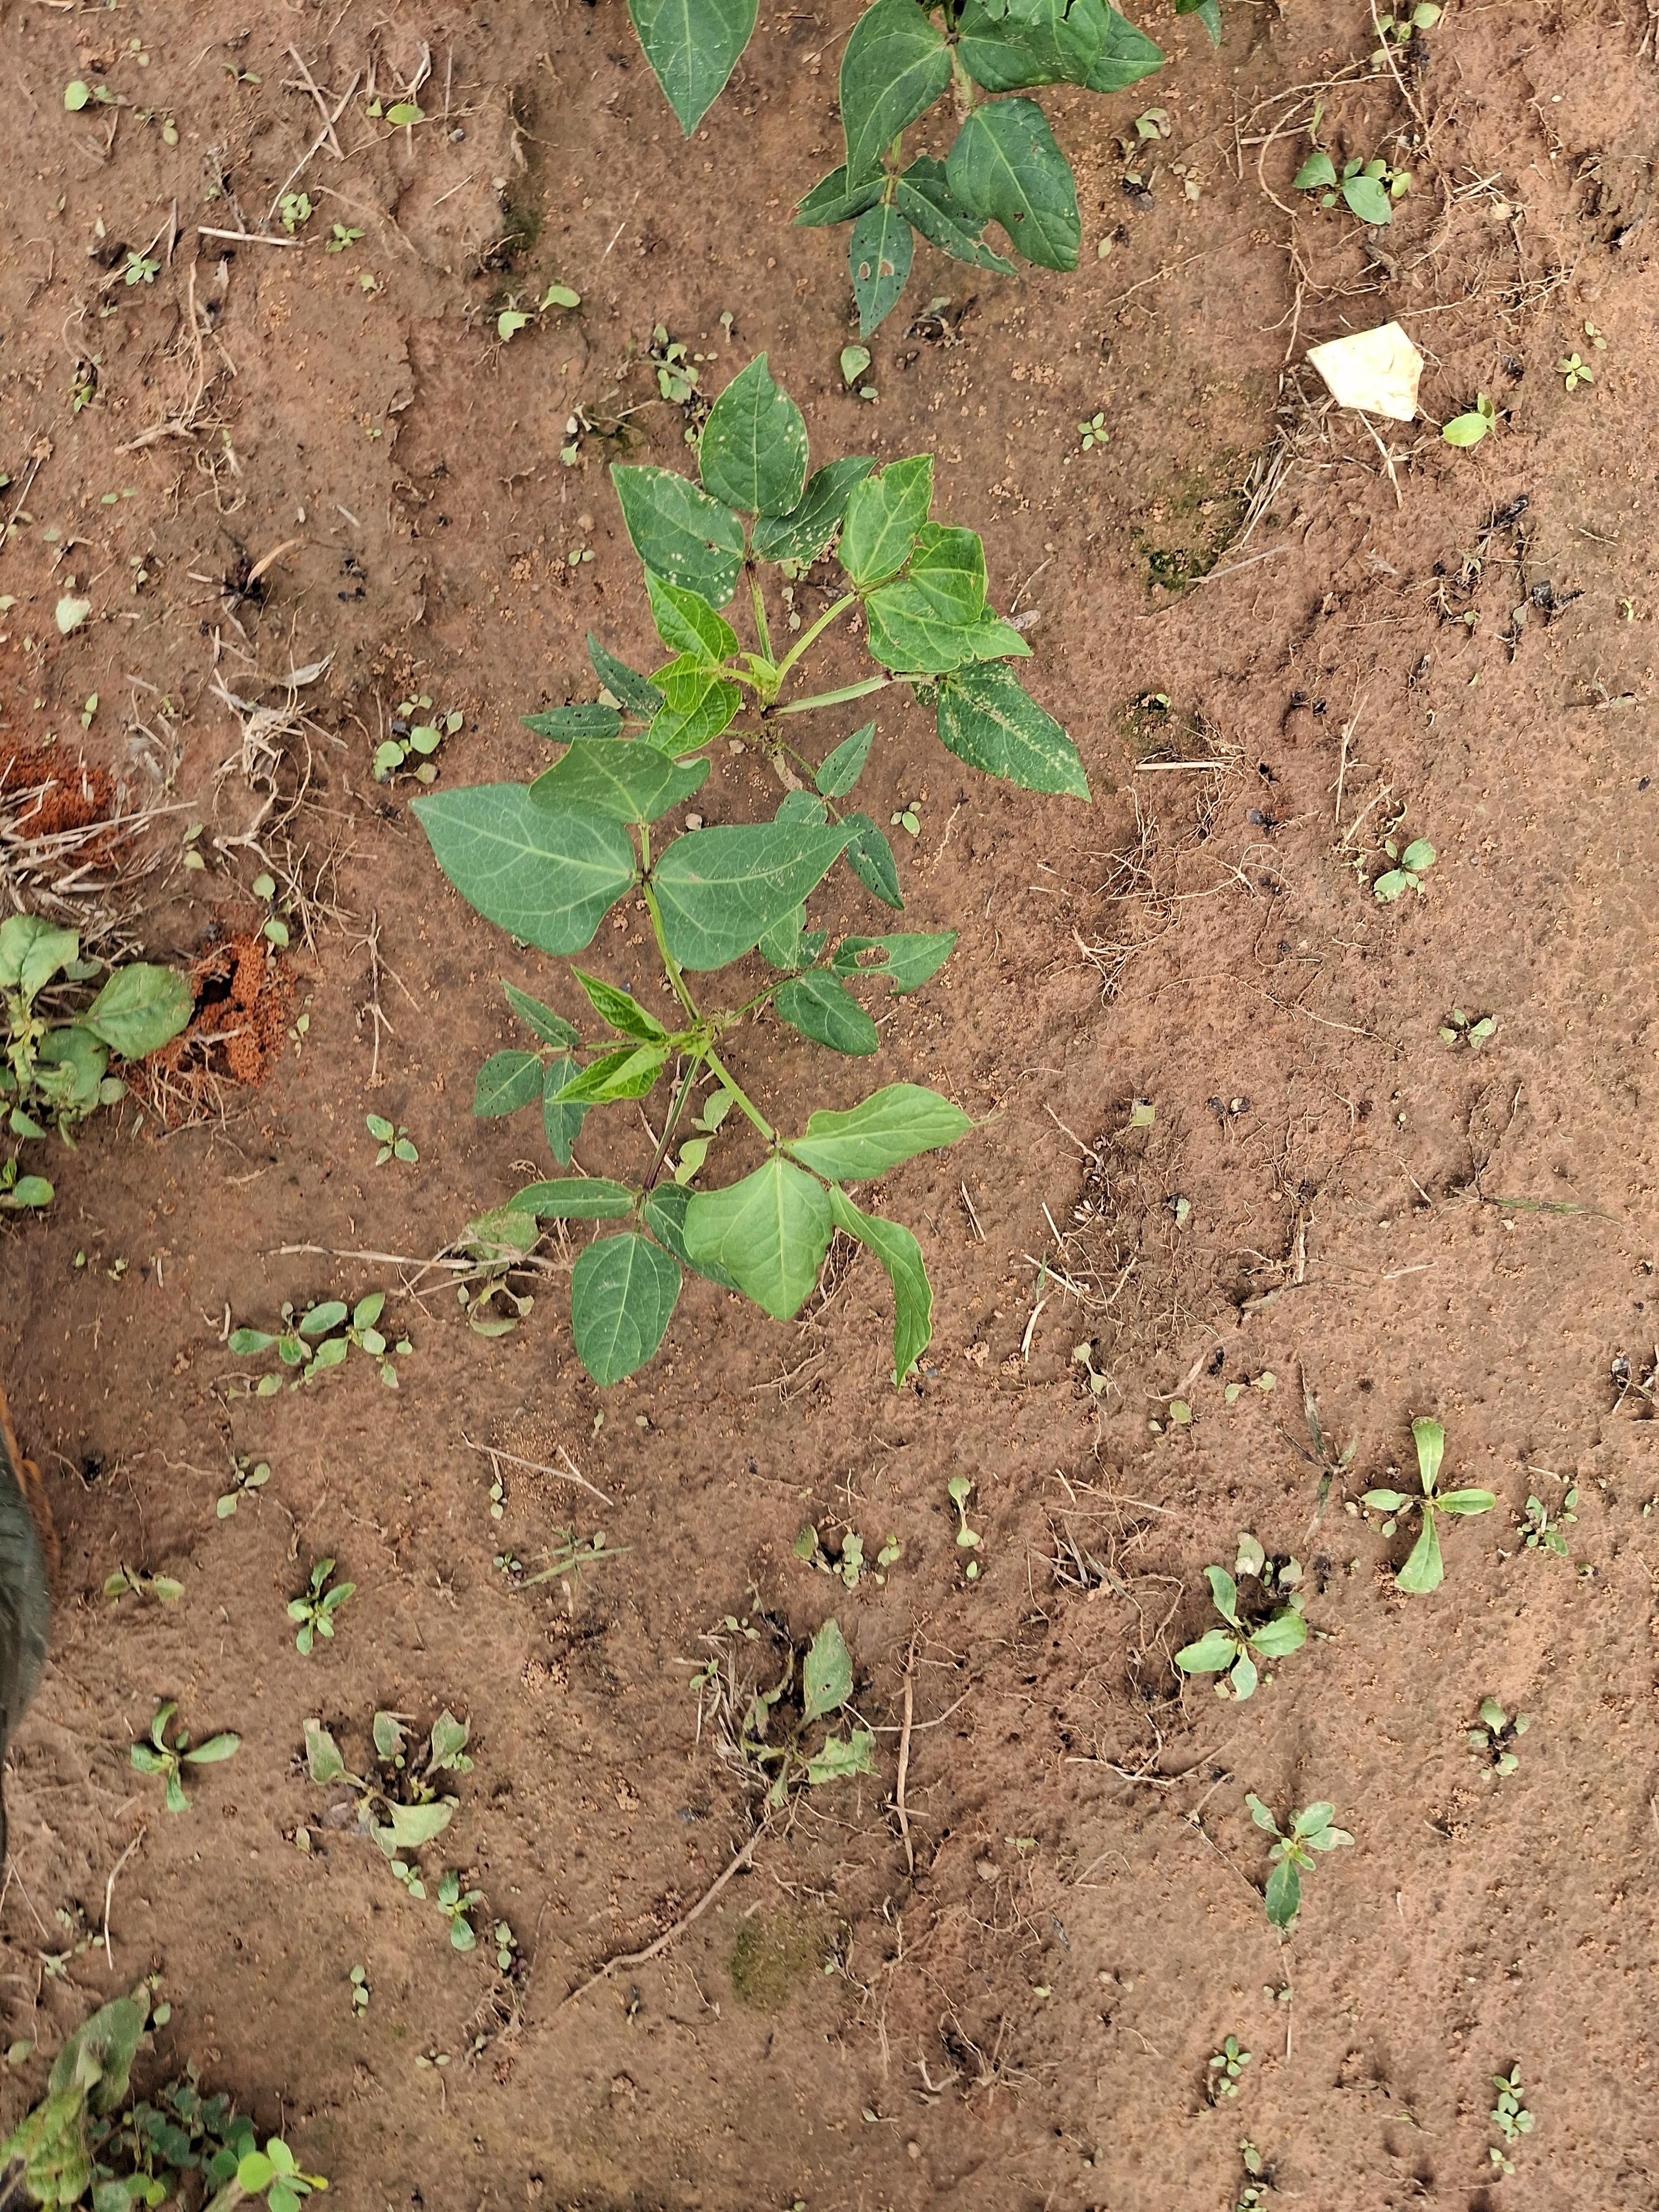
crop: cowpea
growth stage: vegetative
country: Nigeria
